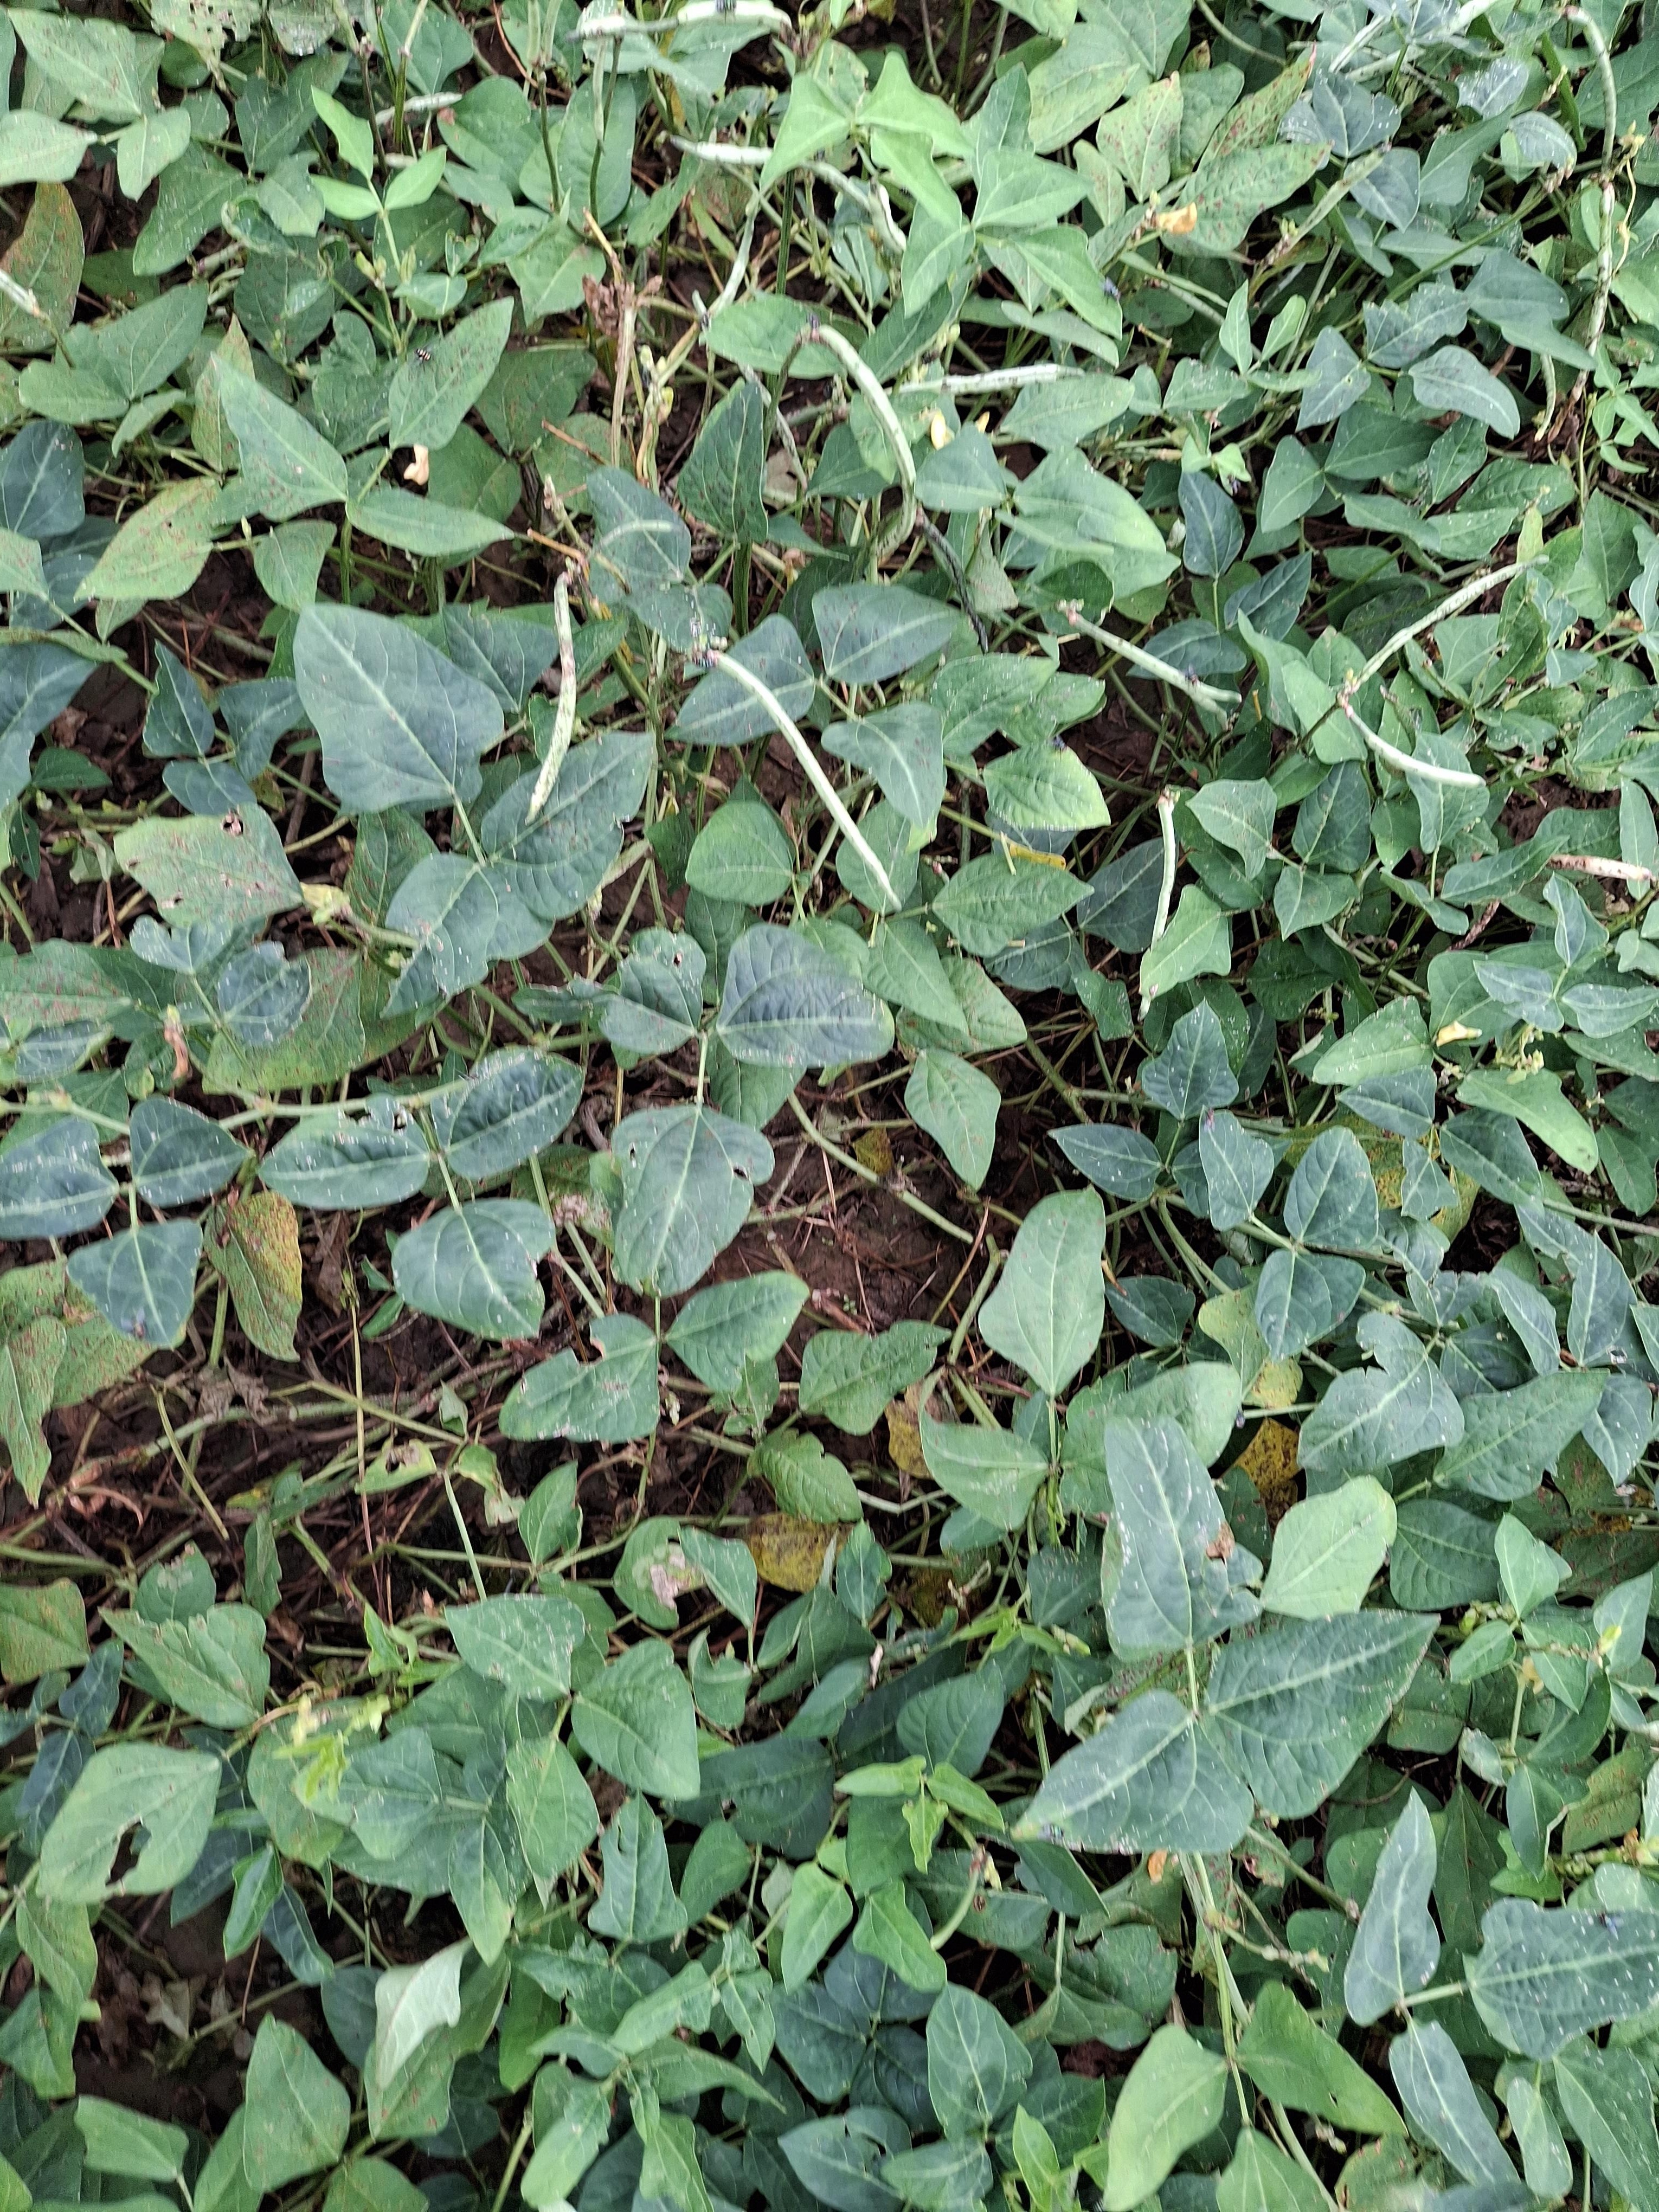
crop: cowpea
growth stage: development pod
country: Nigeria
